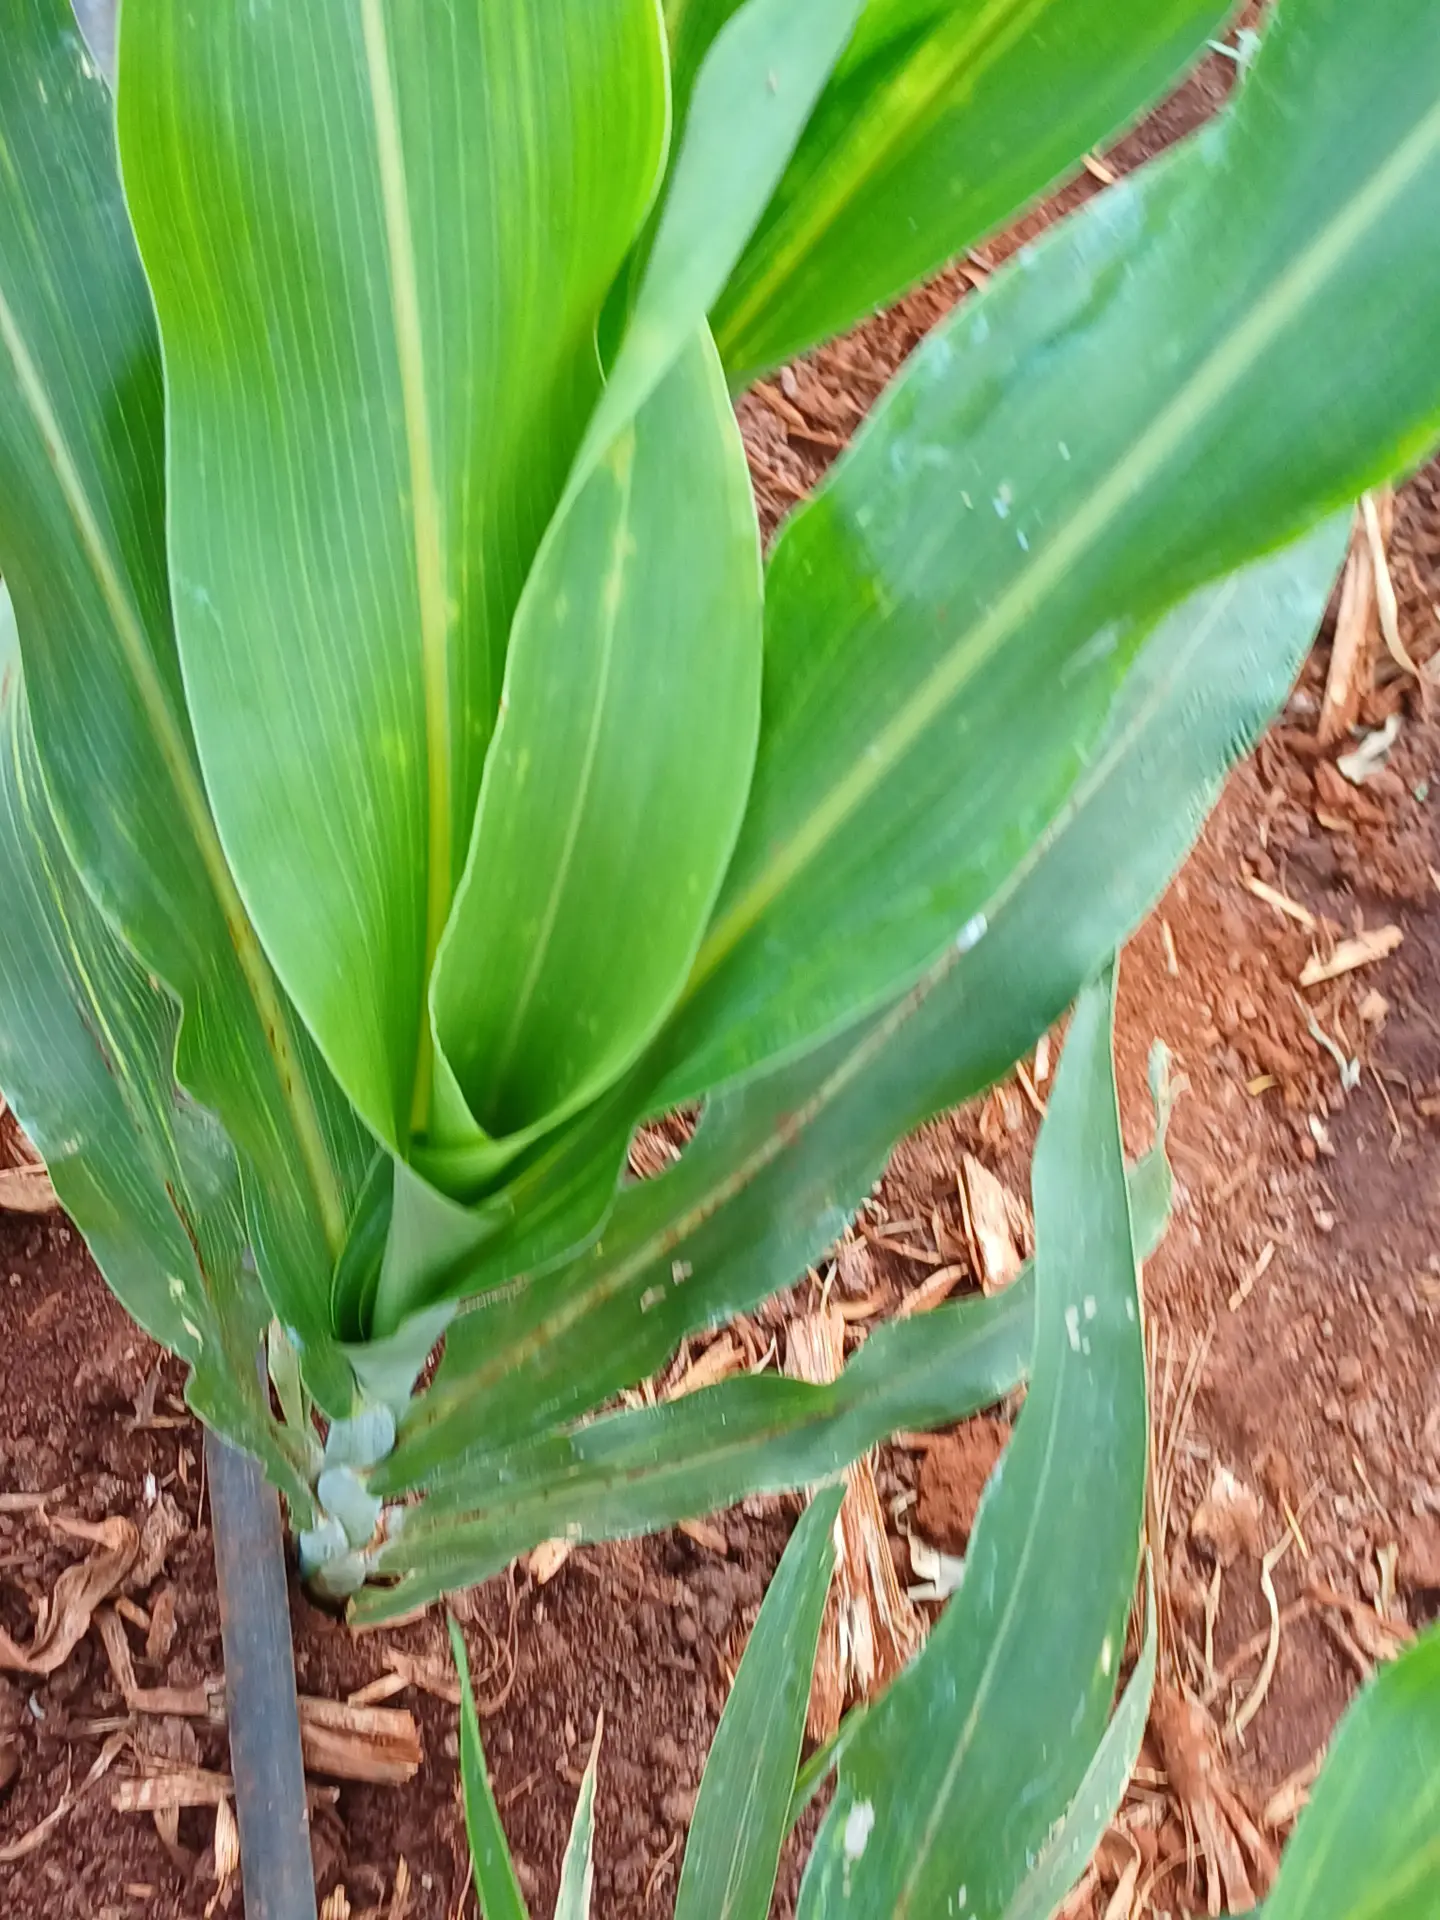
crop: sorghum
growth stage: vegetative
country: Kenya
